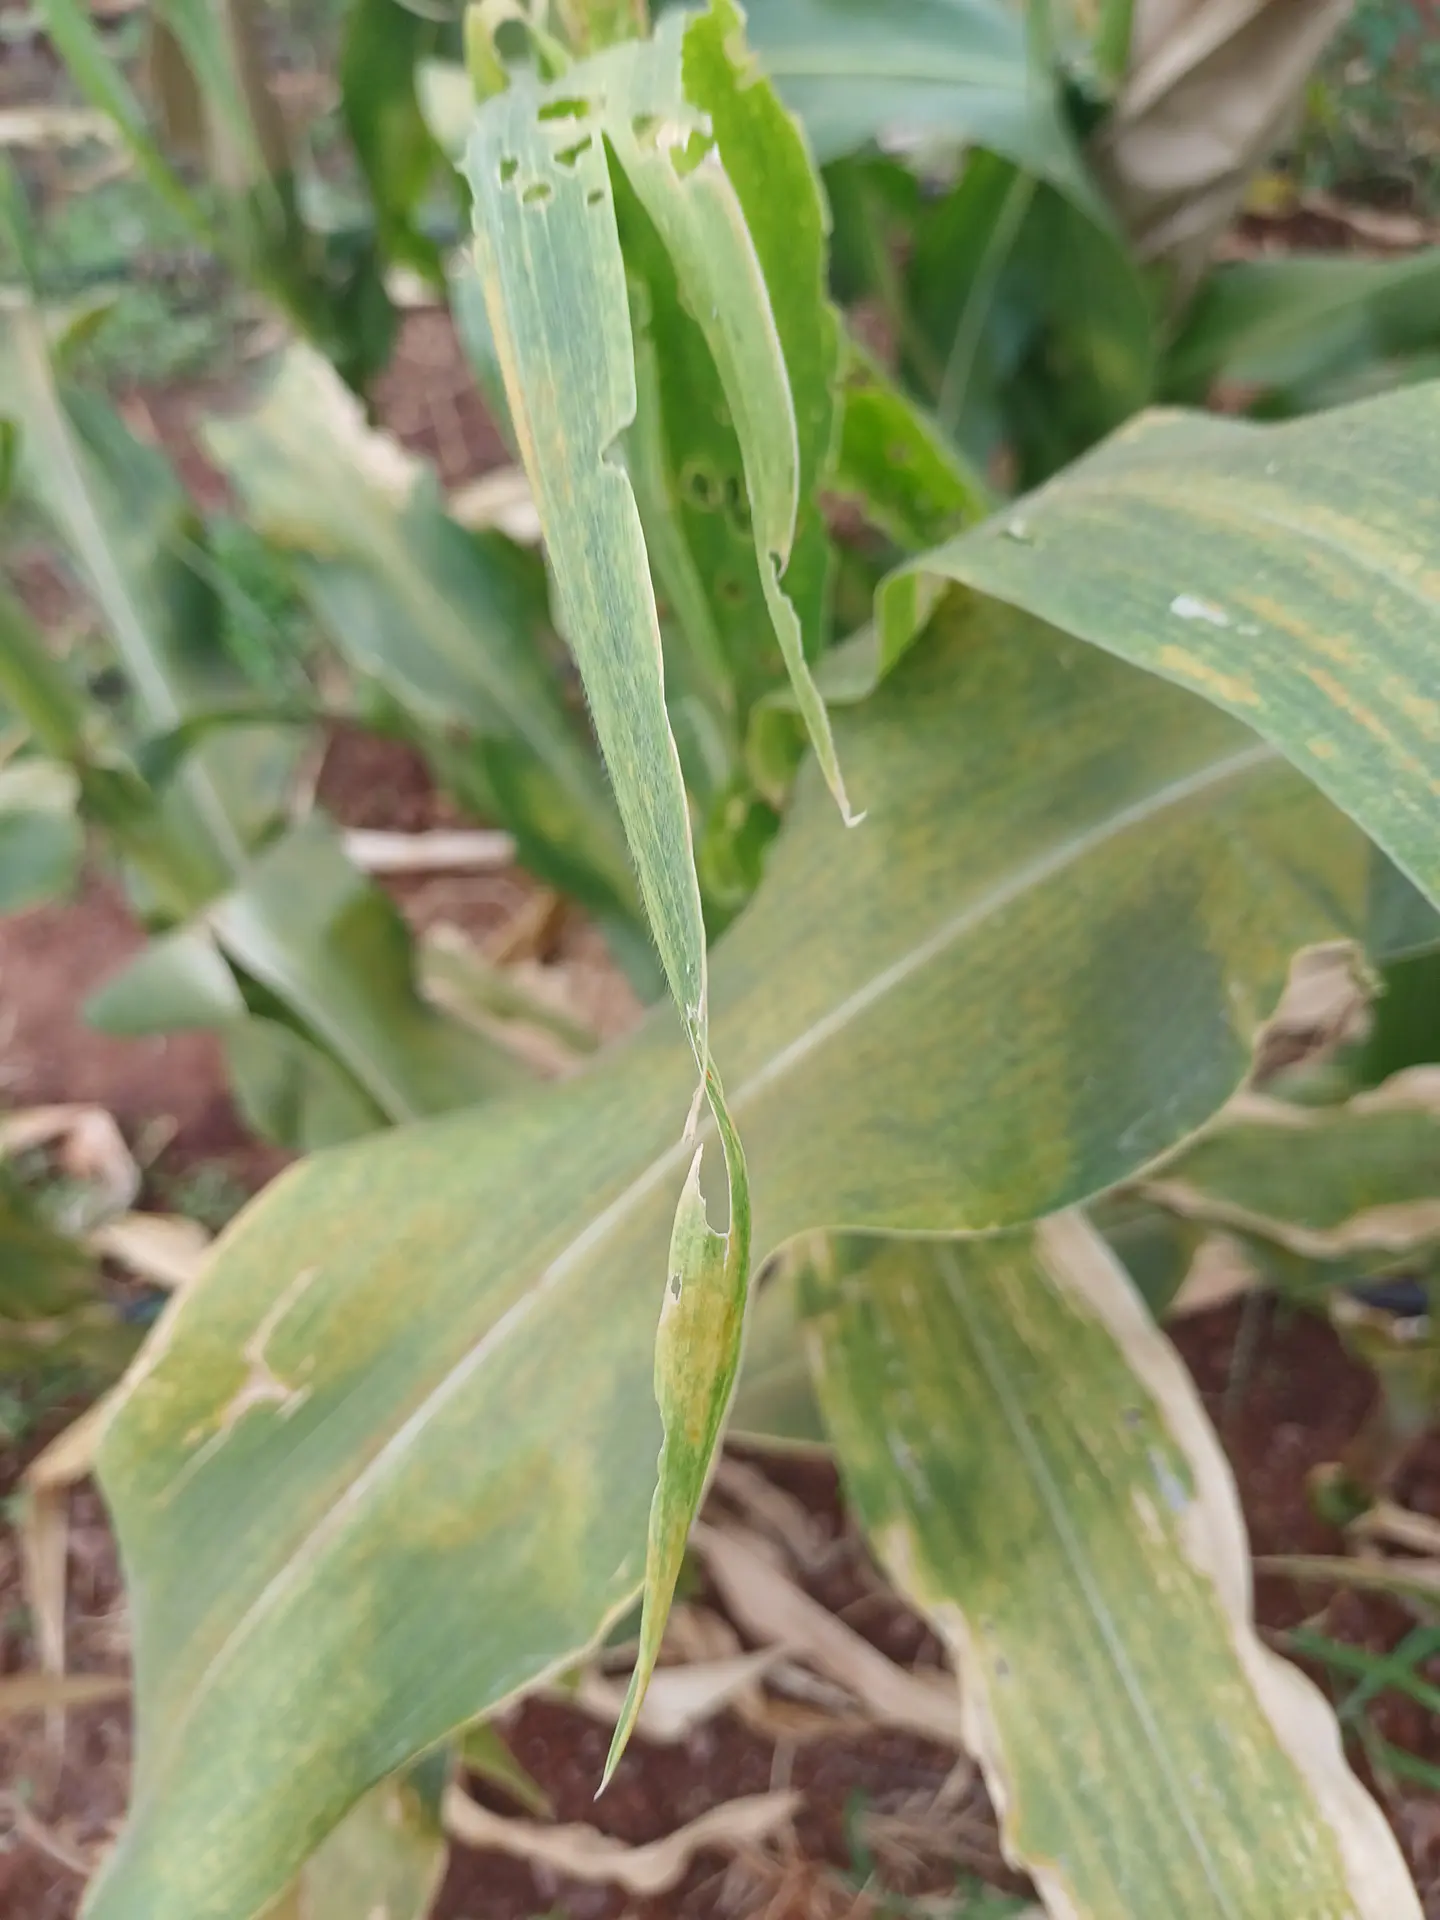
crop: maize
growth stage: flowering
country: Kenya
